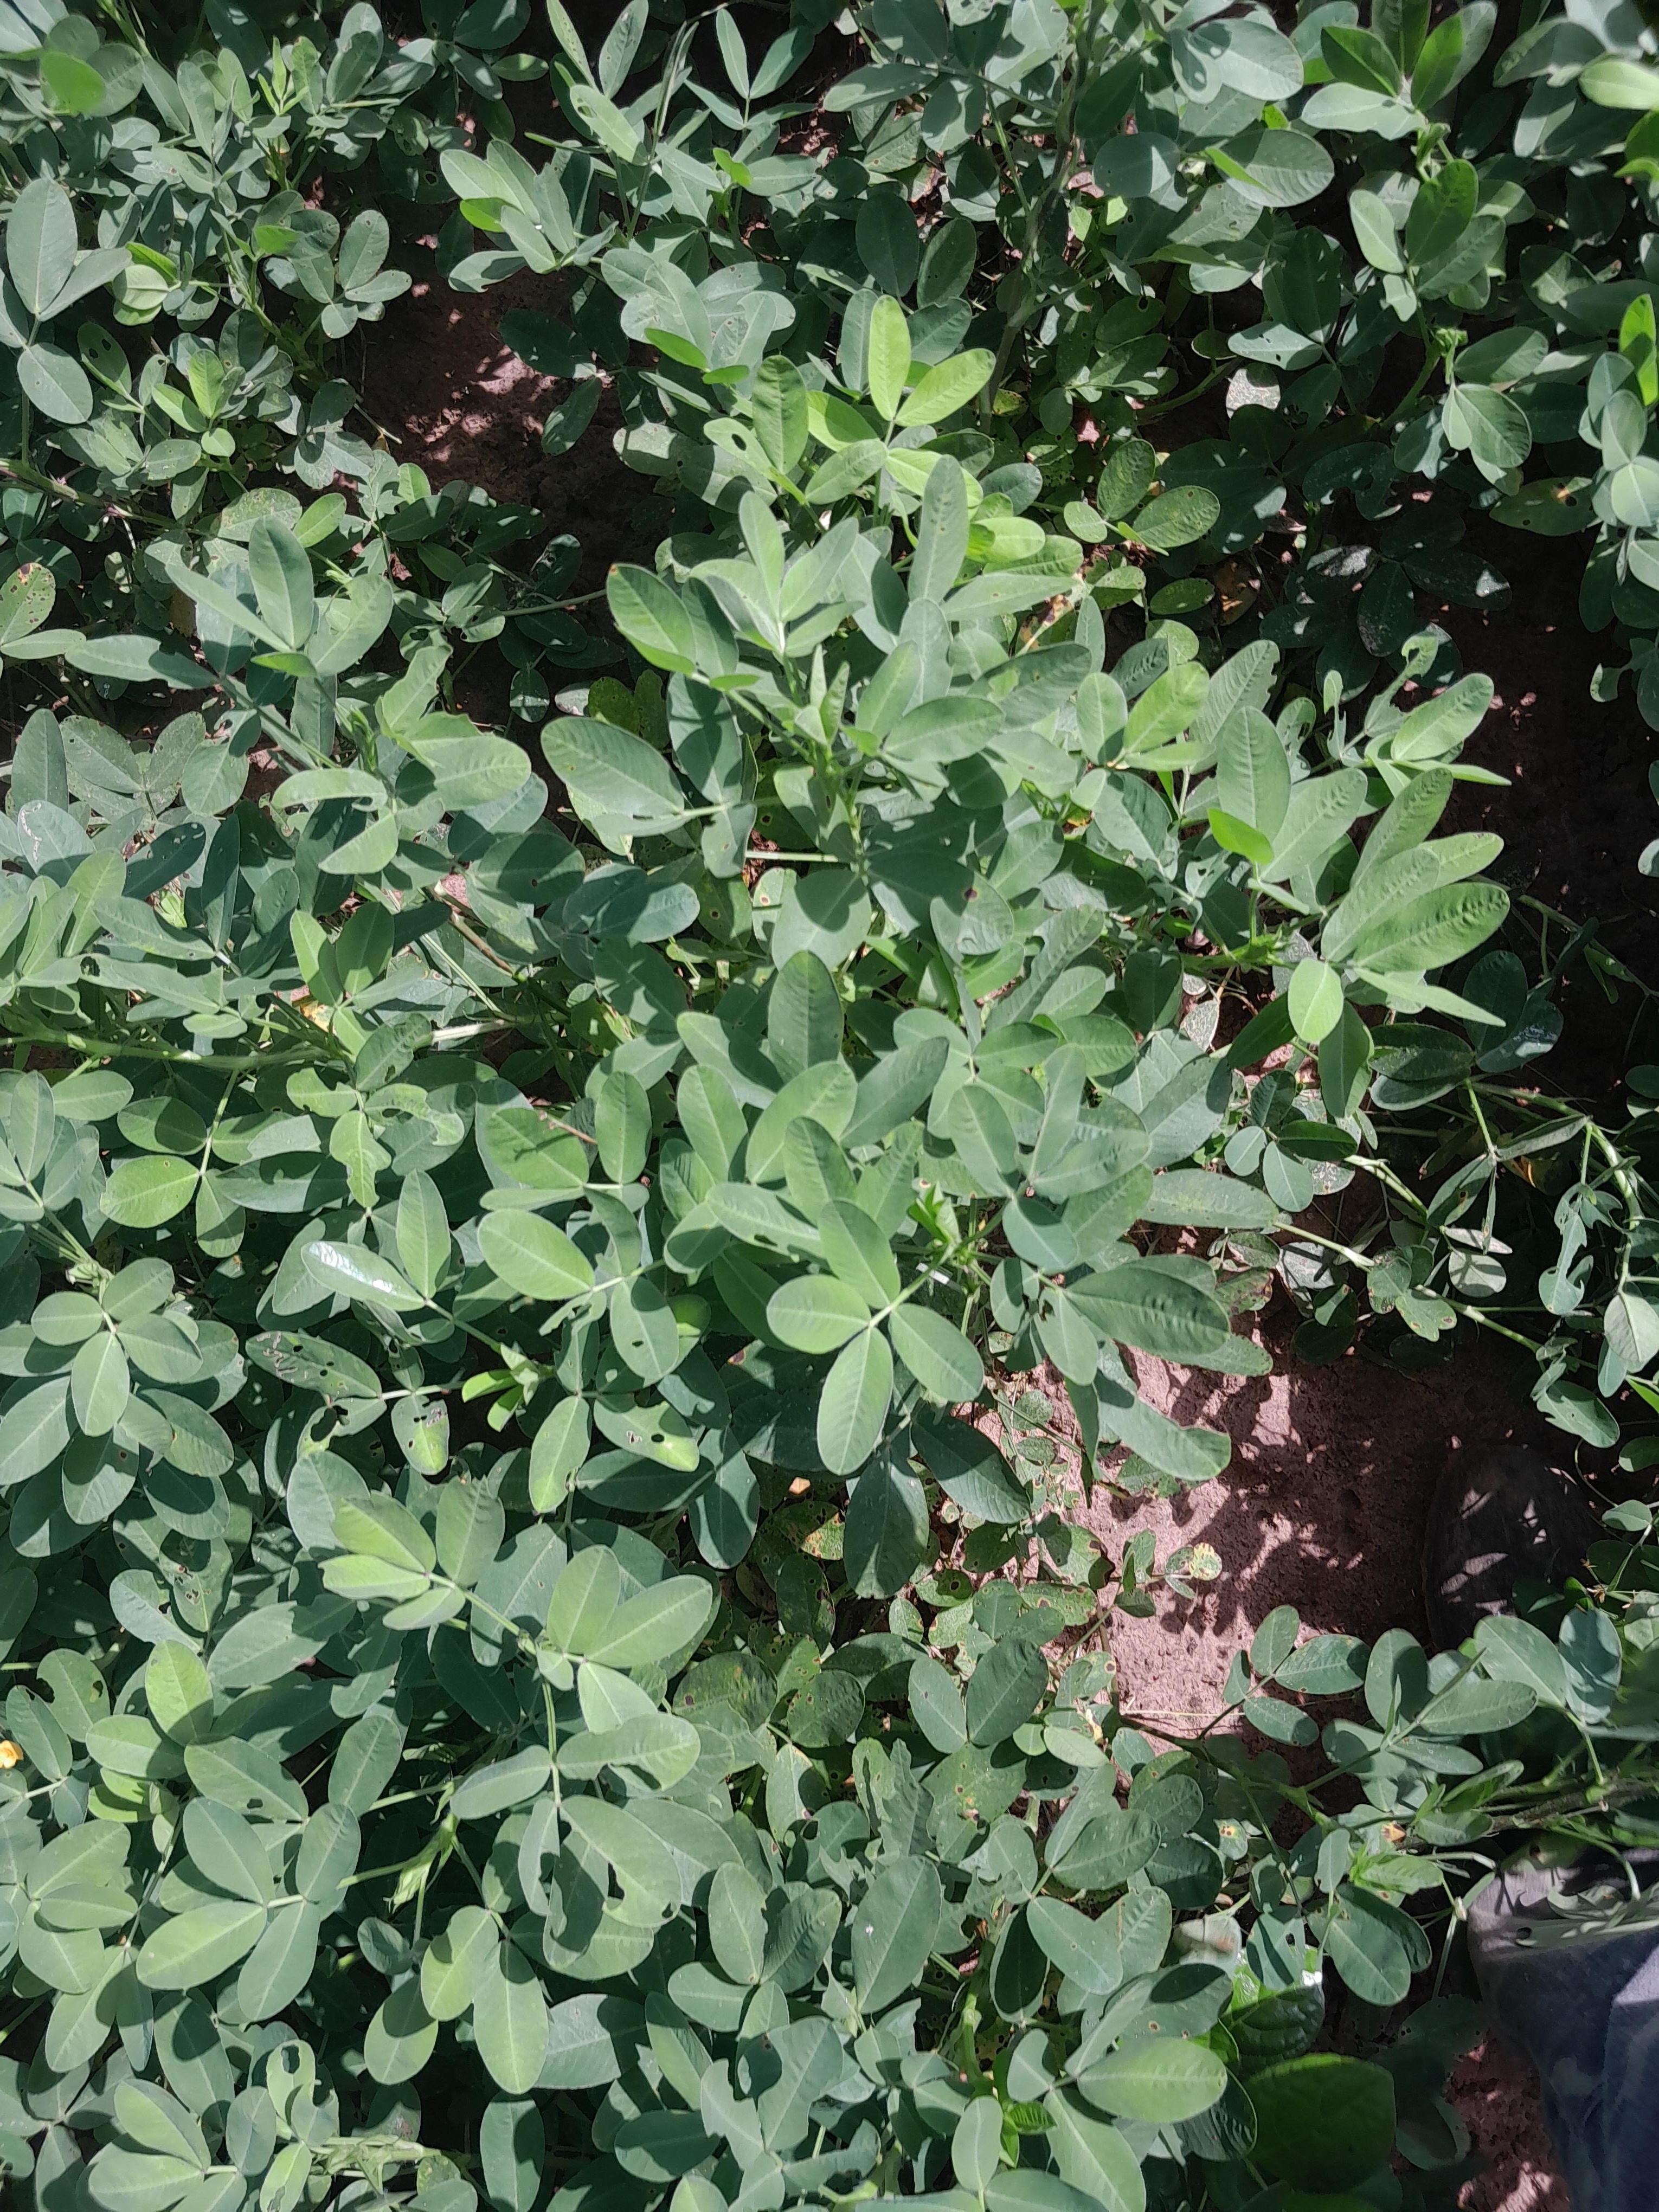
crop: groundnut
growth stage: flowering
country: Senegal
